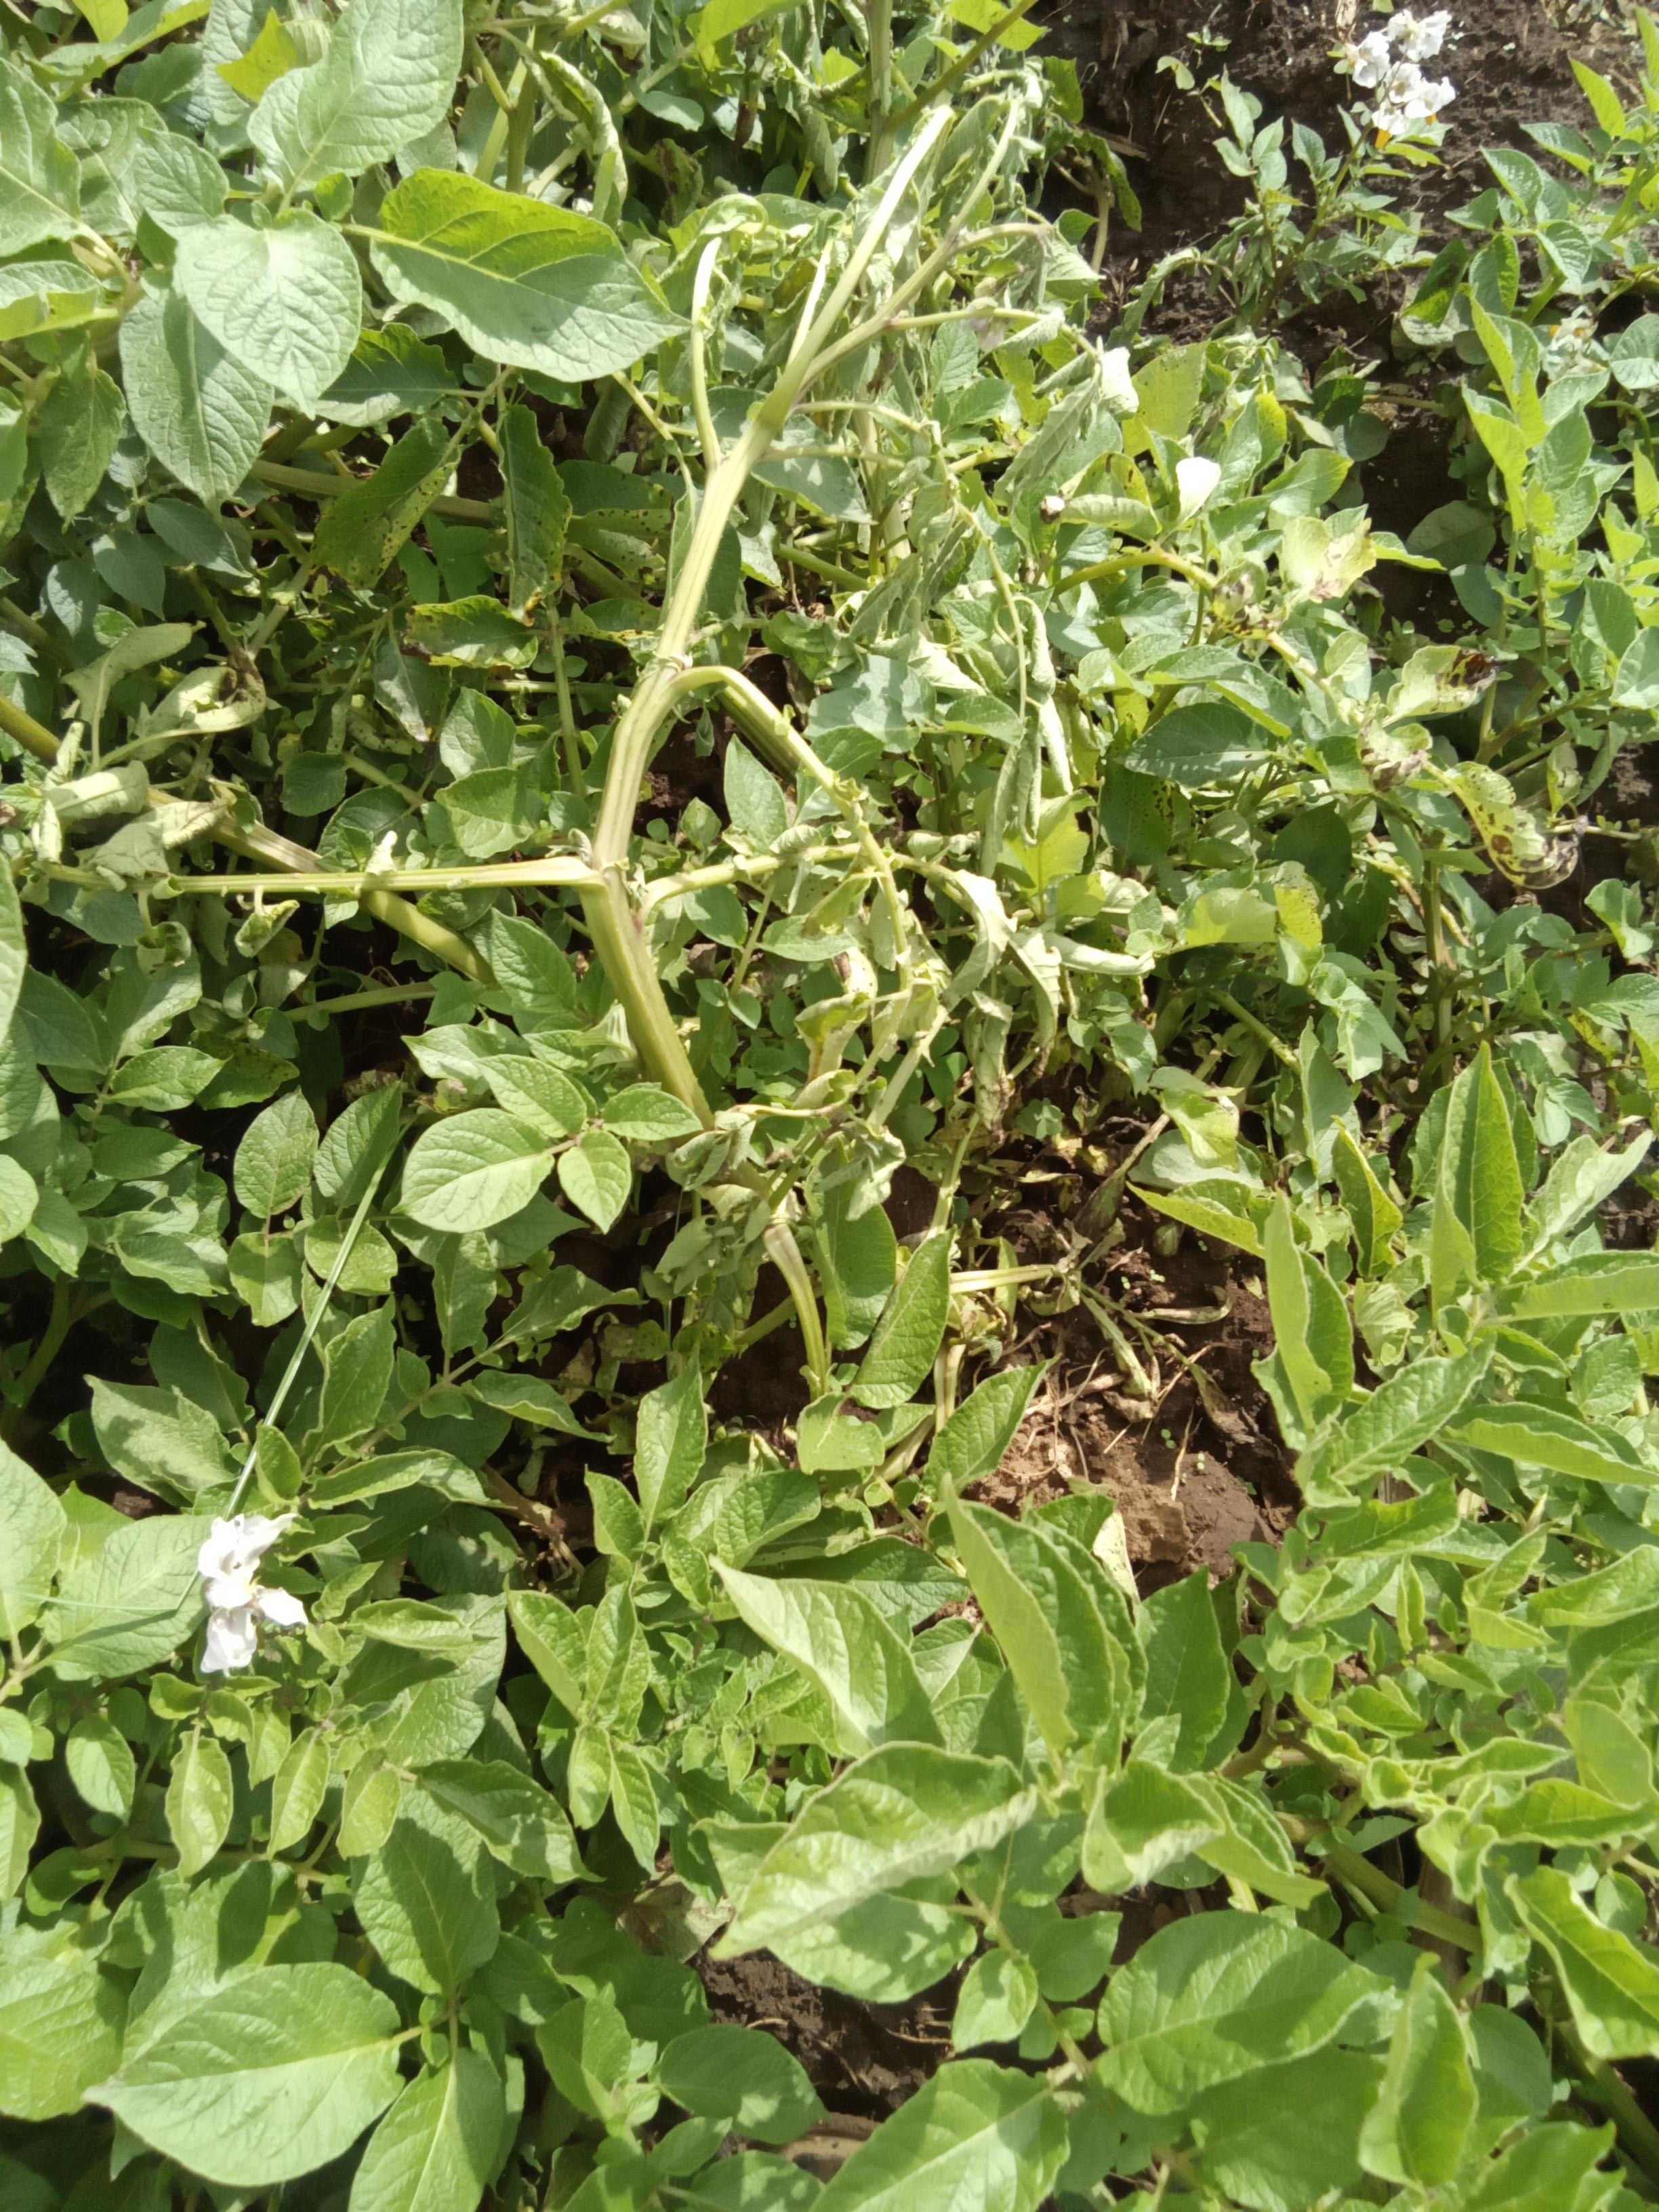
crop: potato
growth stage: flowering
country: Kenya
